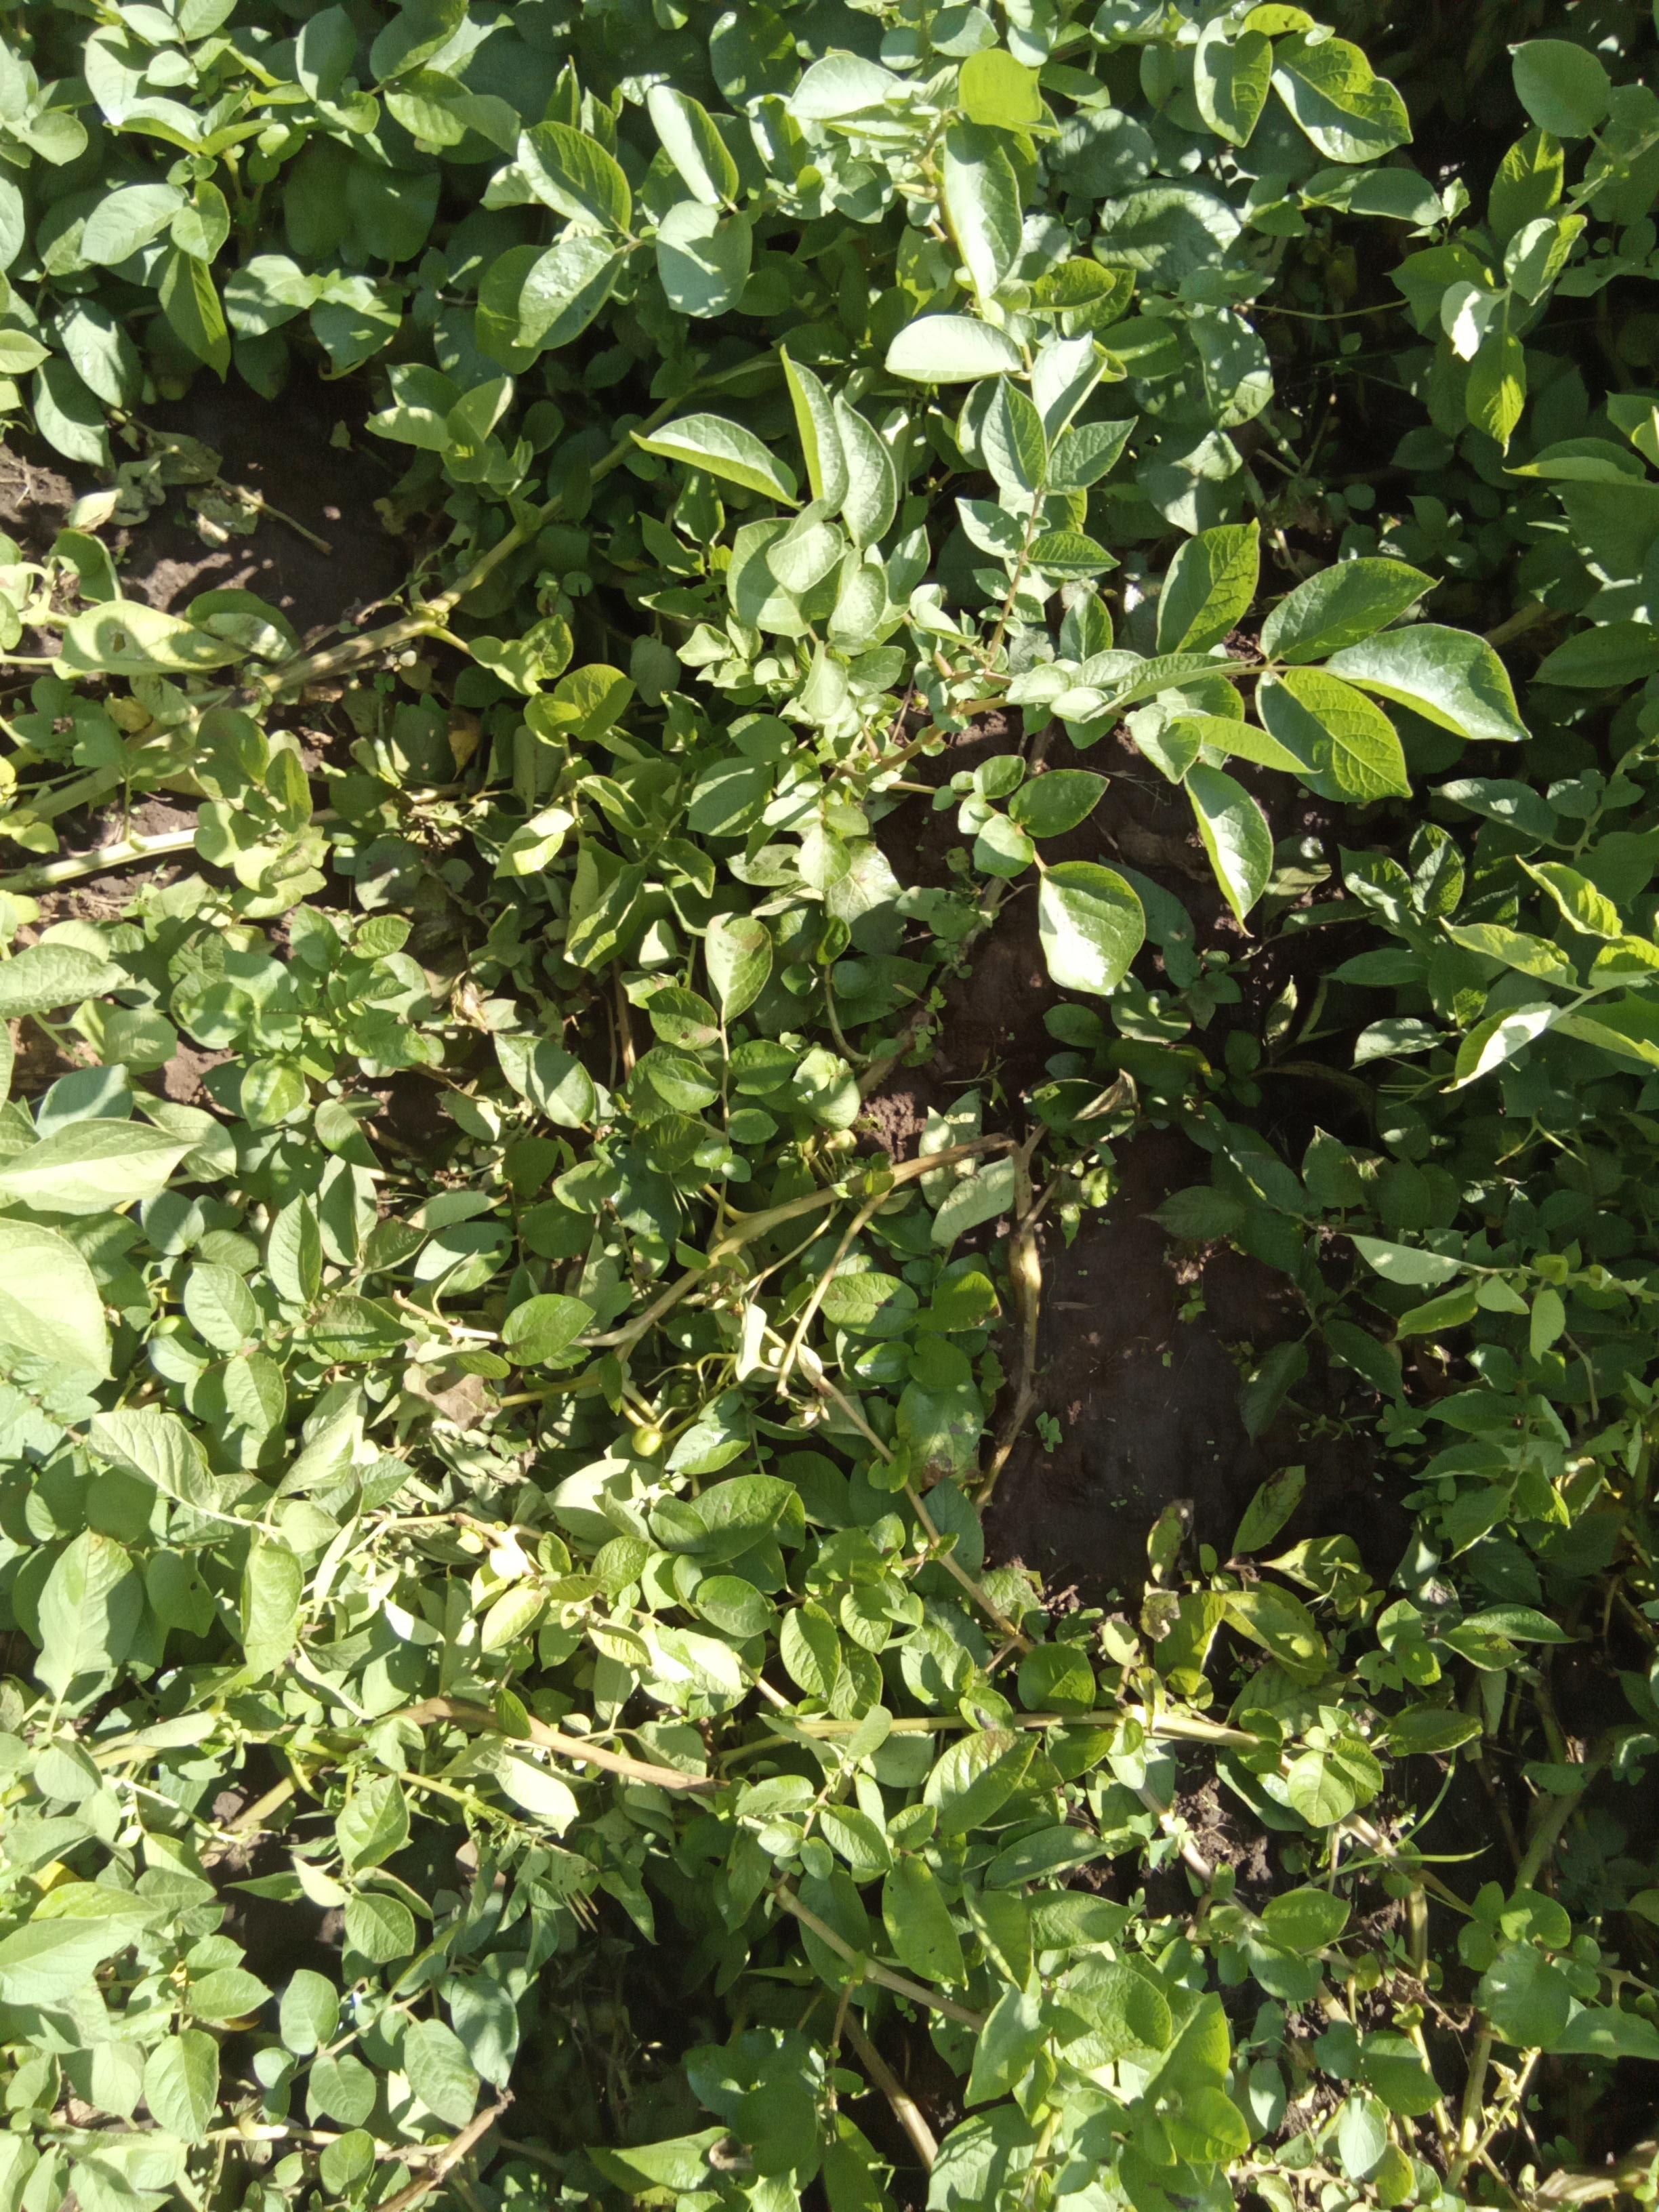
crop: potato
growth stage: vegetative
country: Kenya
